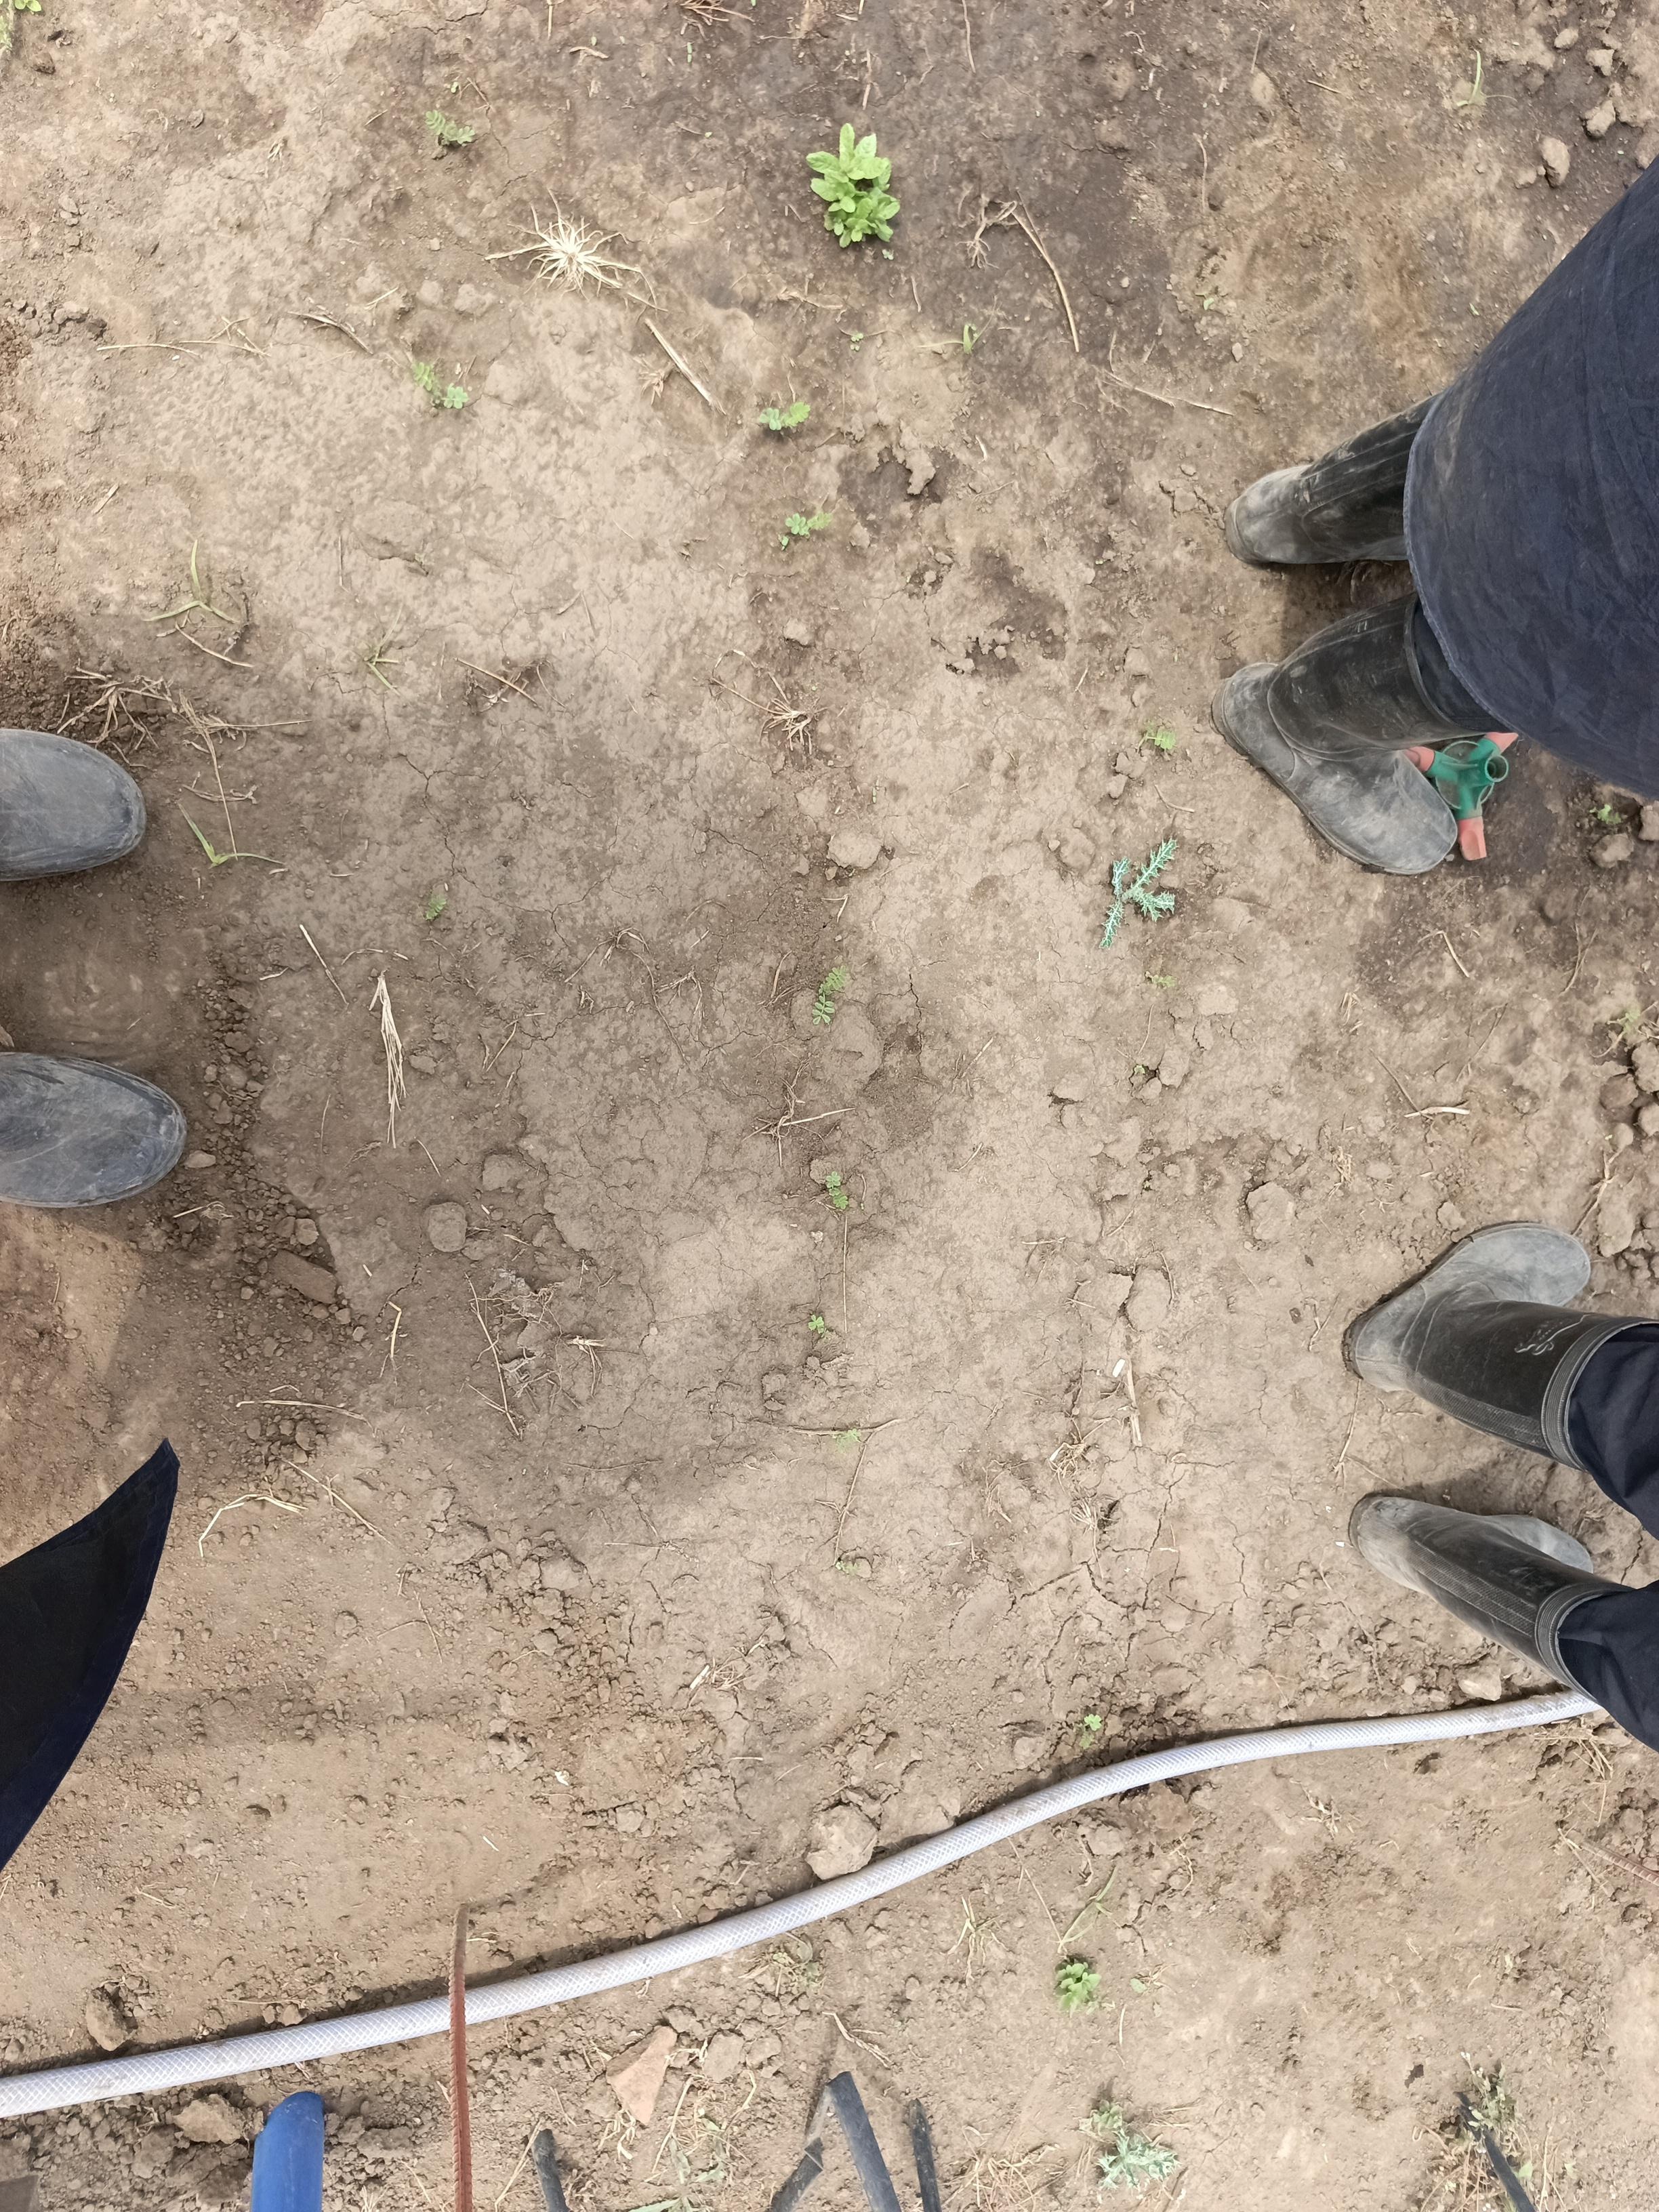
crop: chickpea
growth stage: emergence
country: Tanzania
